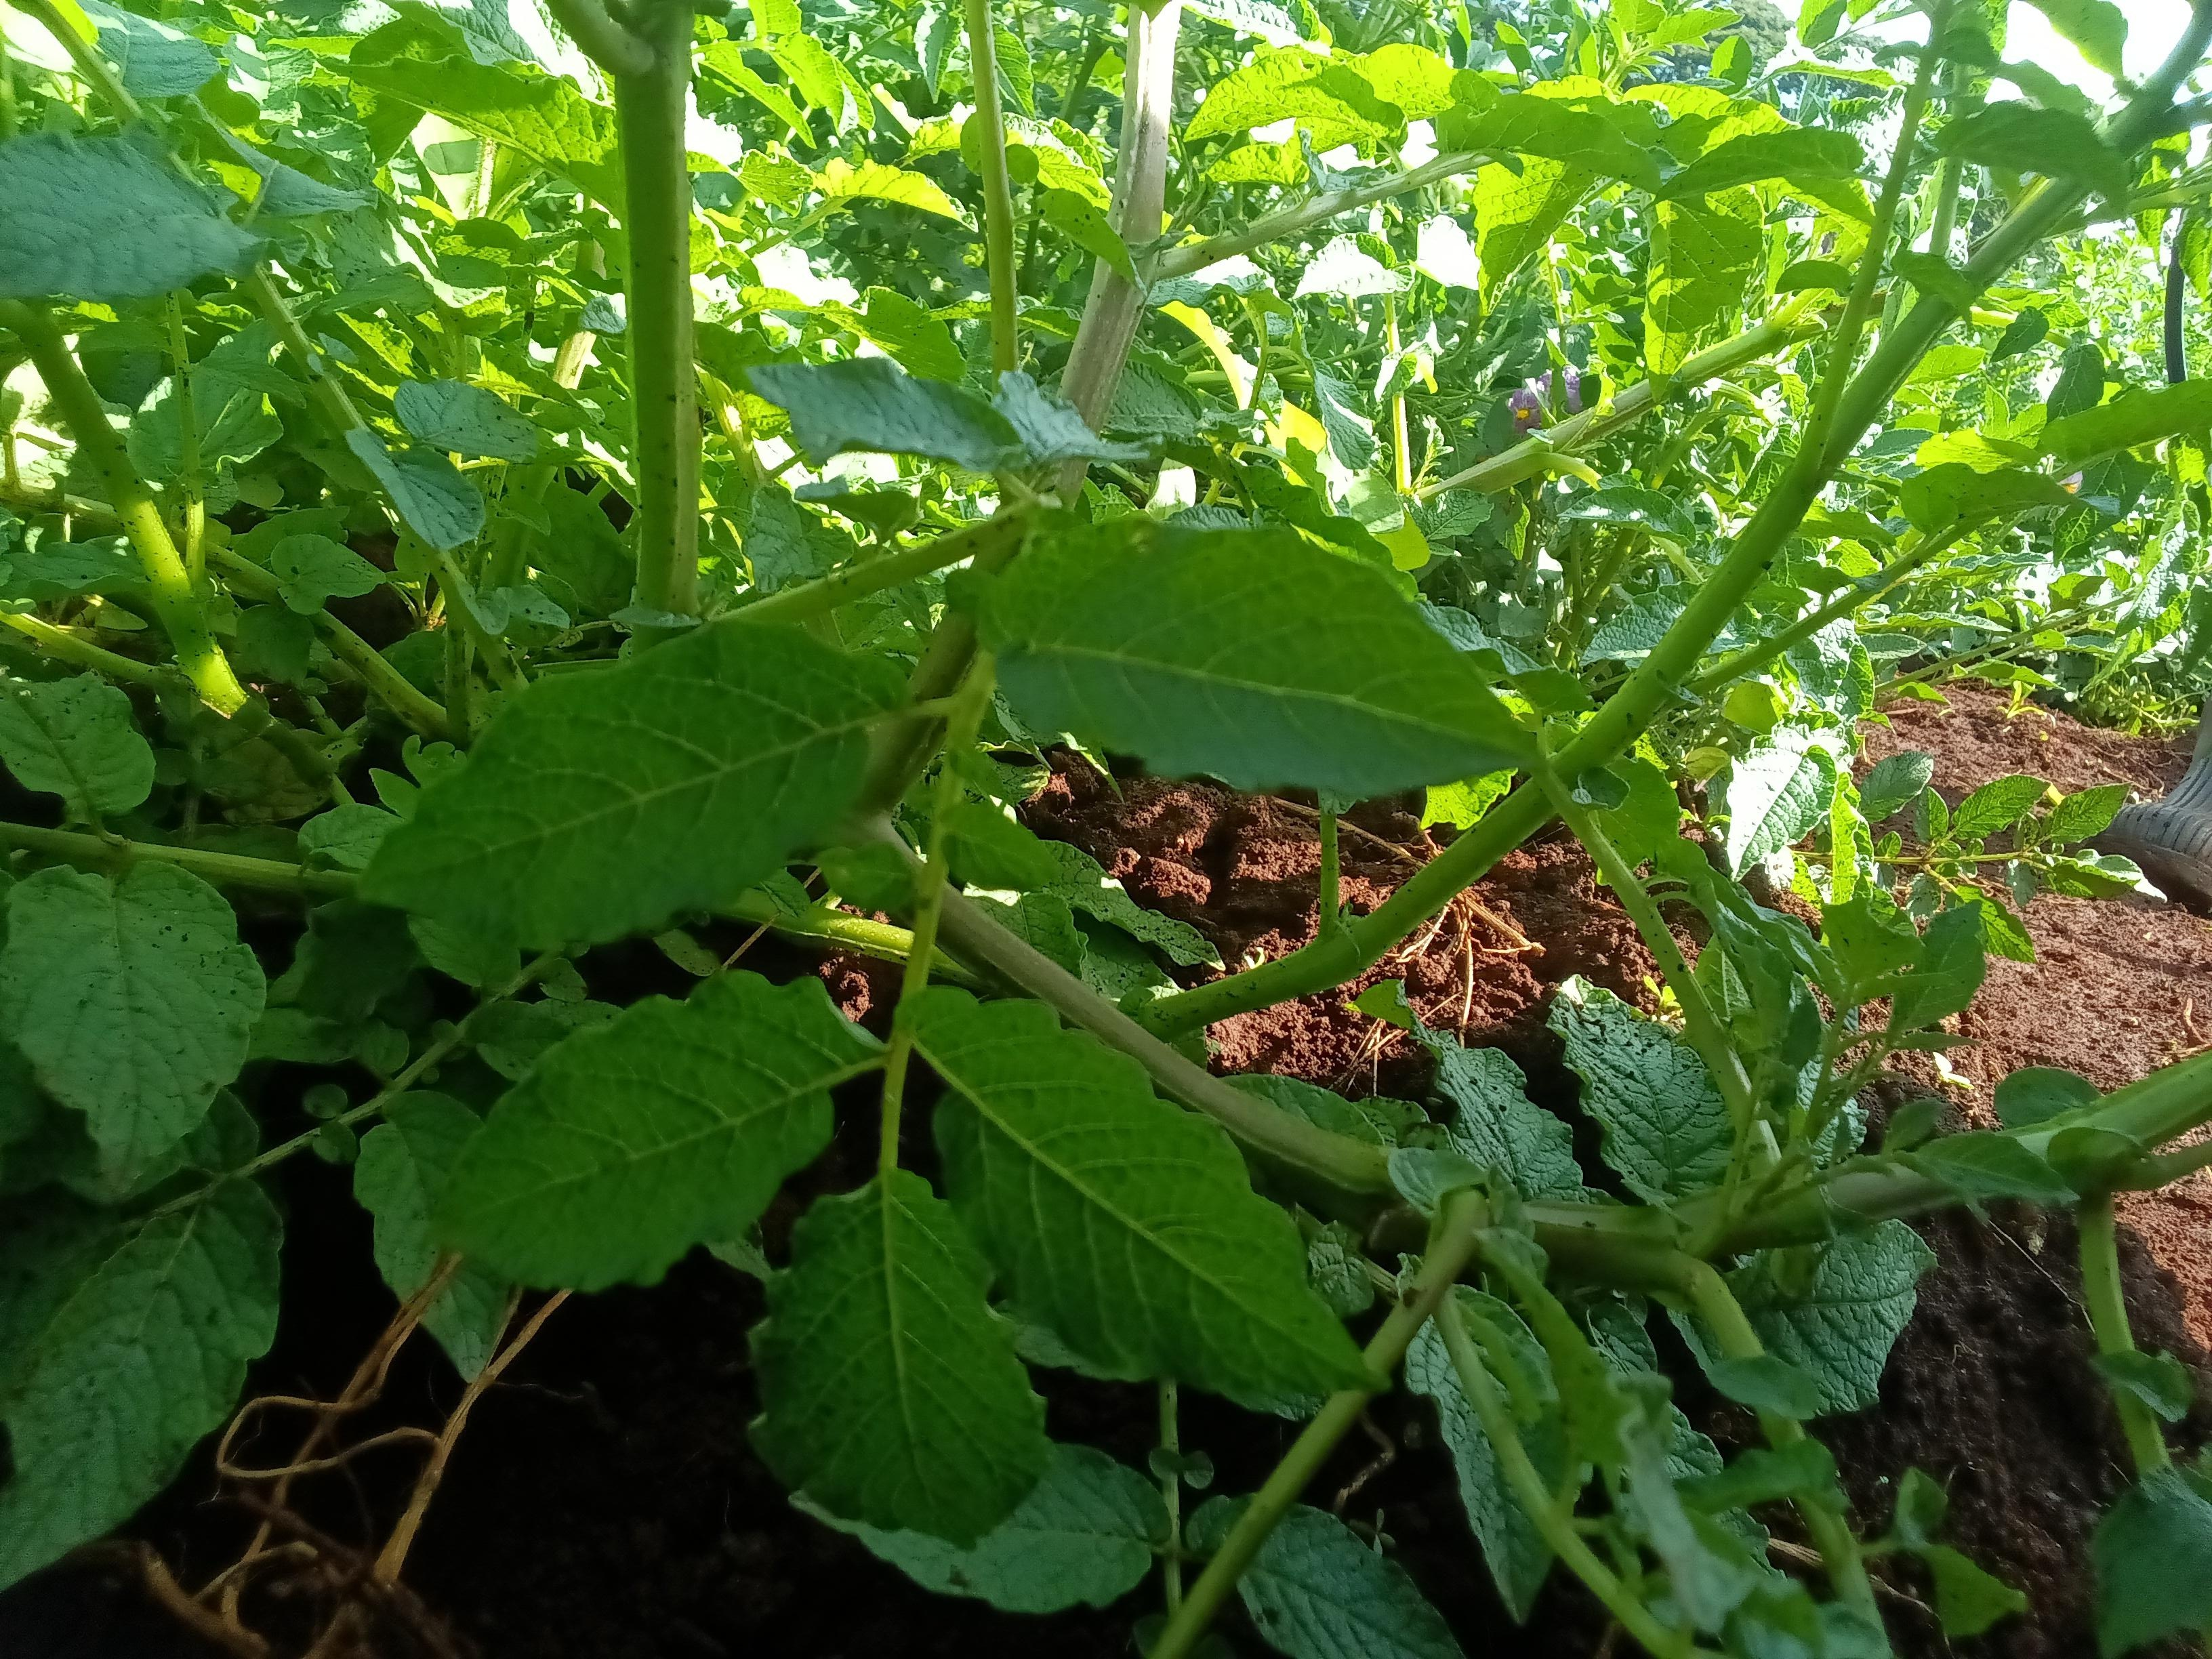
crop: potato
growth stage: flowering
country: Kenya
